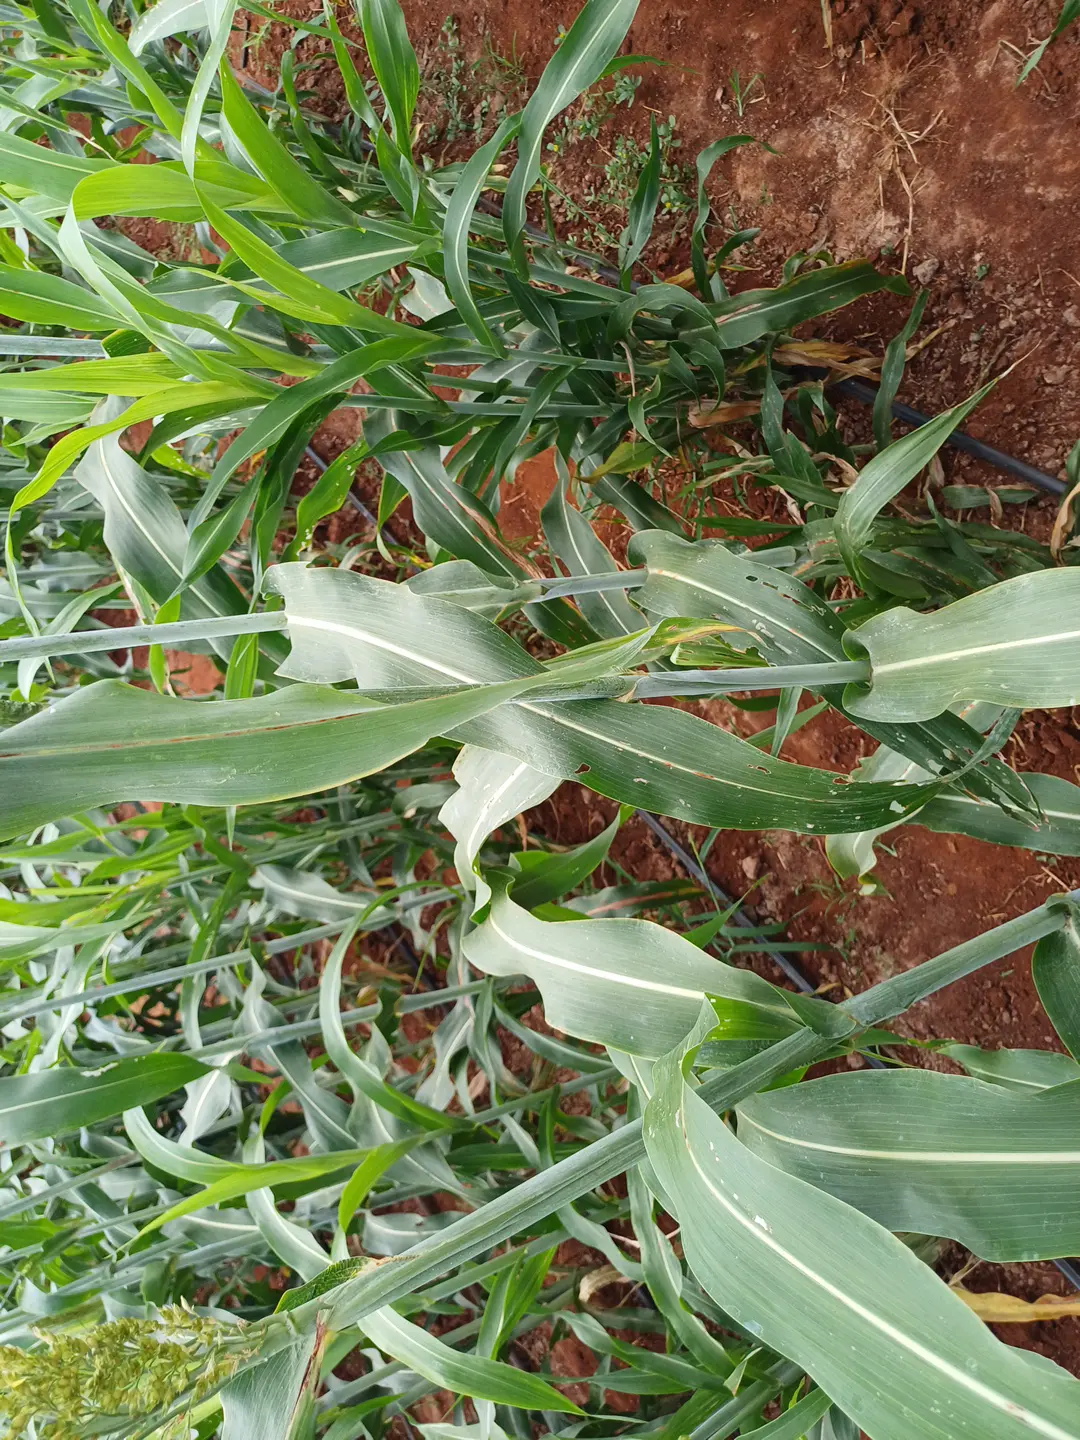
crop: sorghum
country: Kenya
